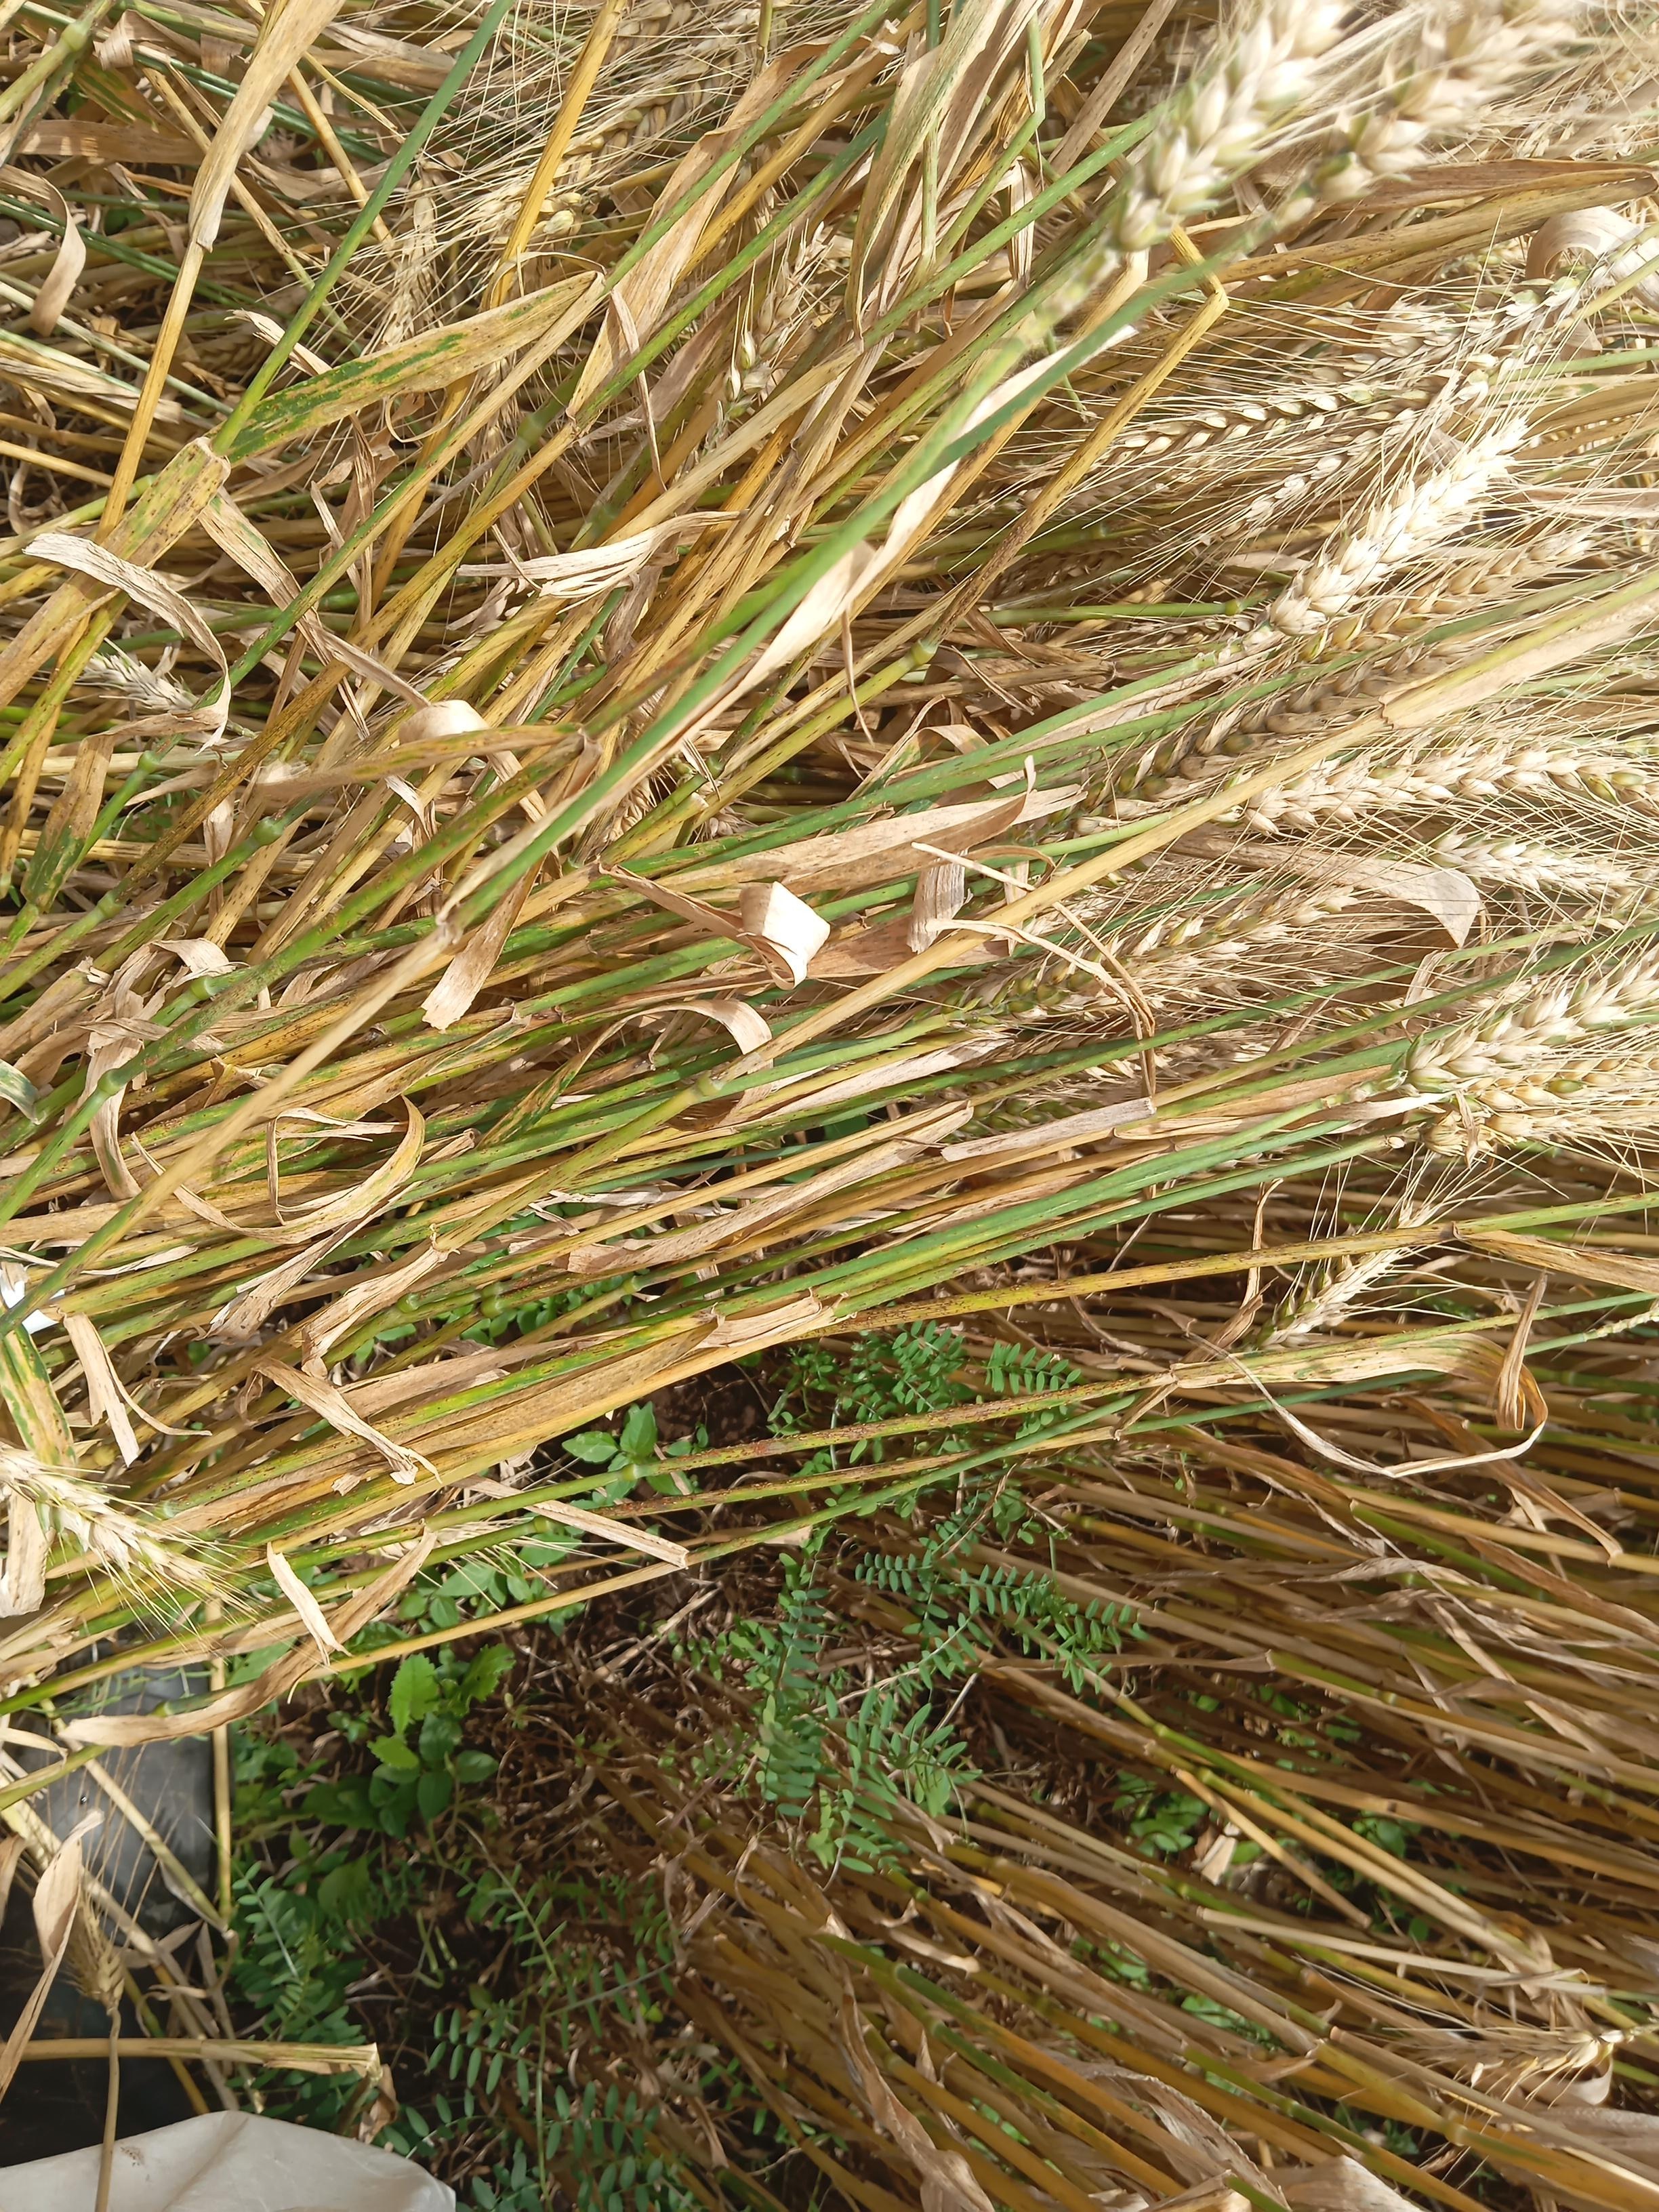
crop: wheat
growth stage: maturity
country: Kenya
